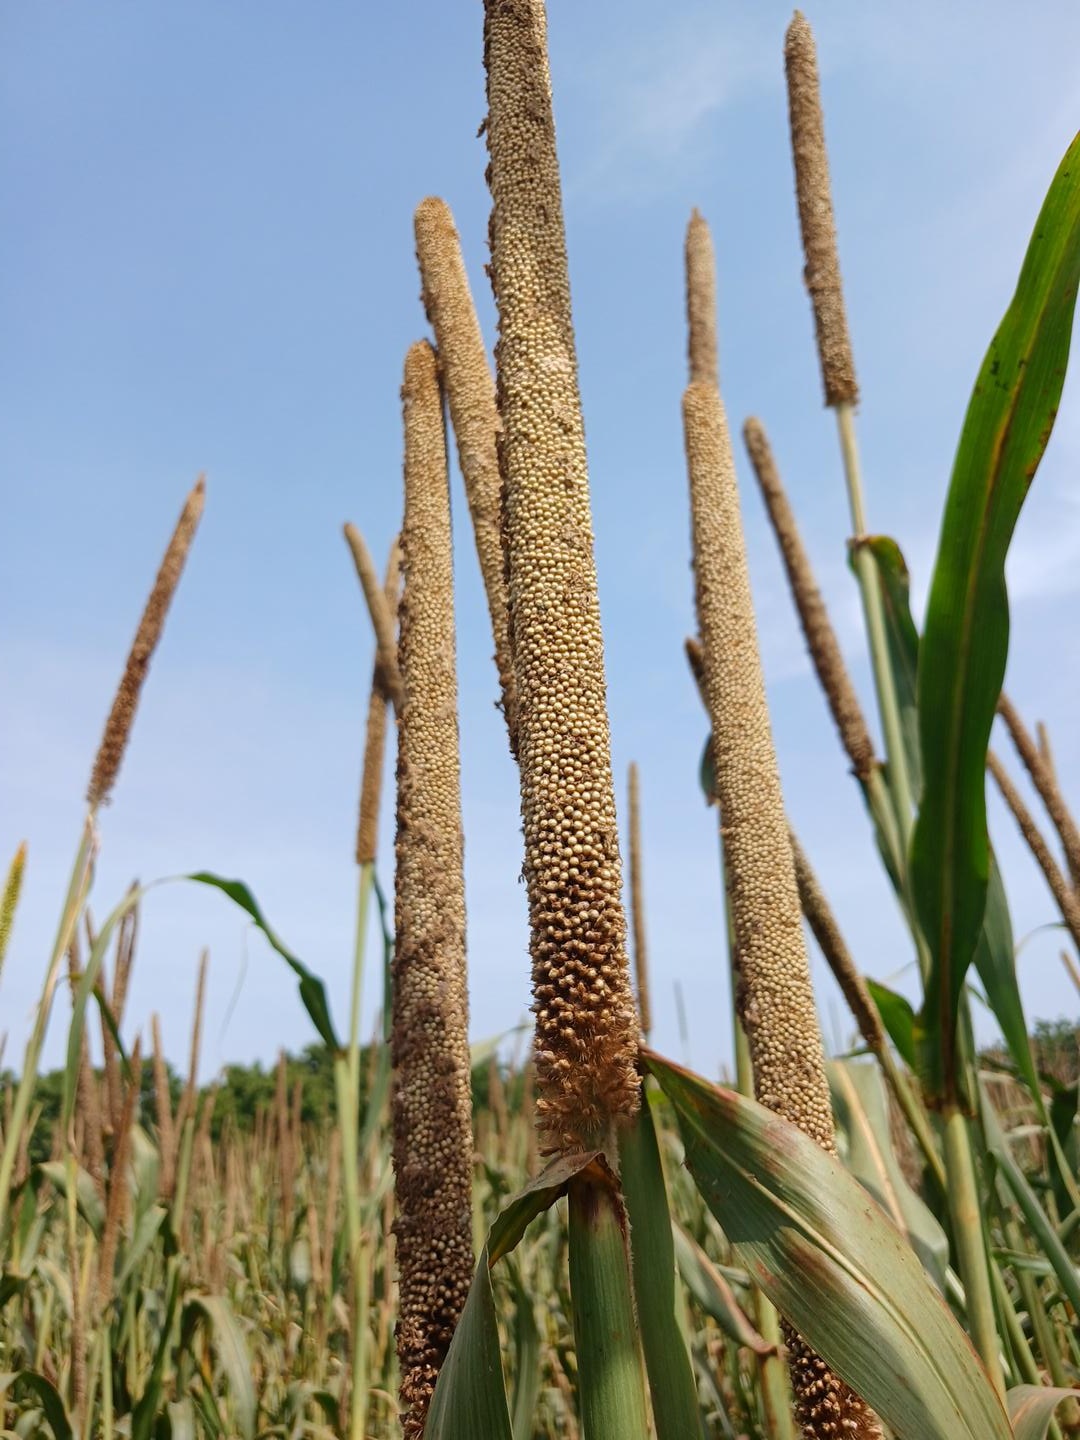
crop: pearl millet
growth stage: maturity
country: Senegal
